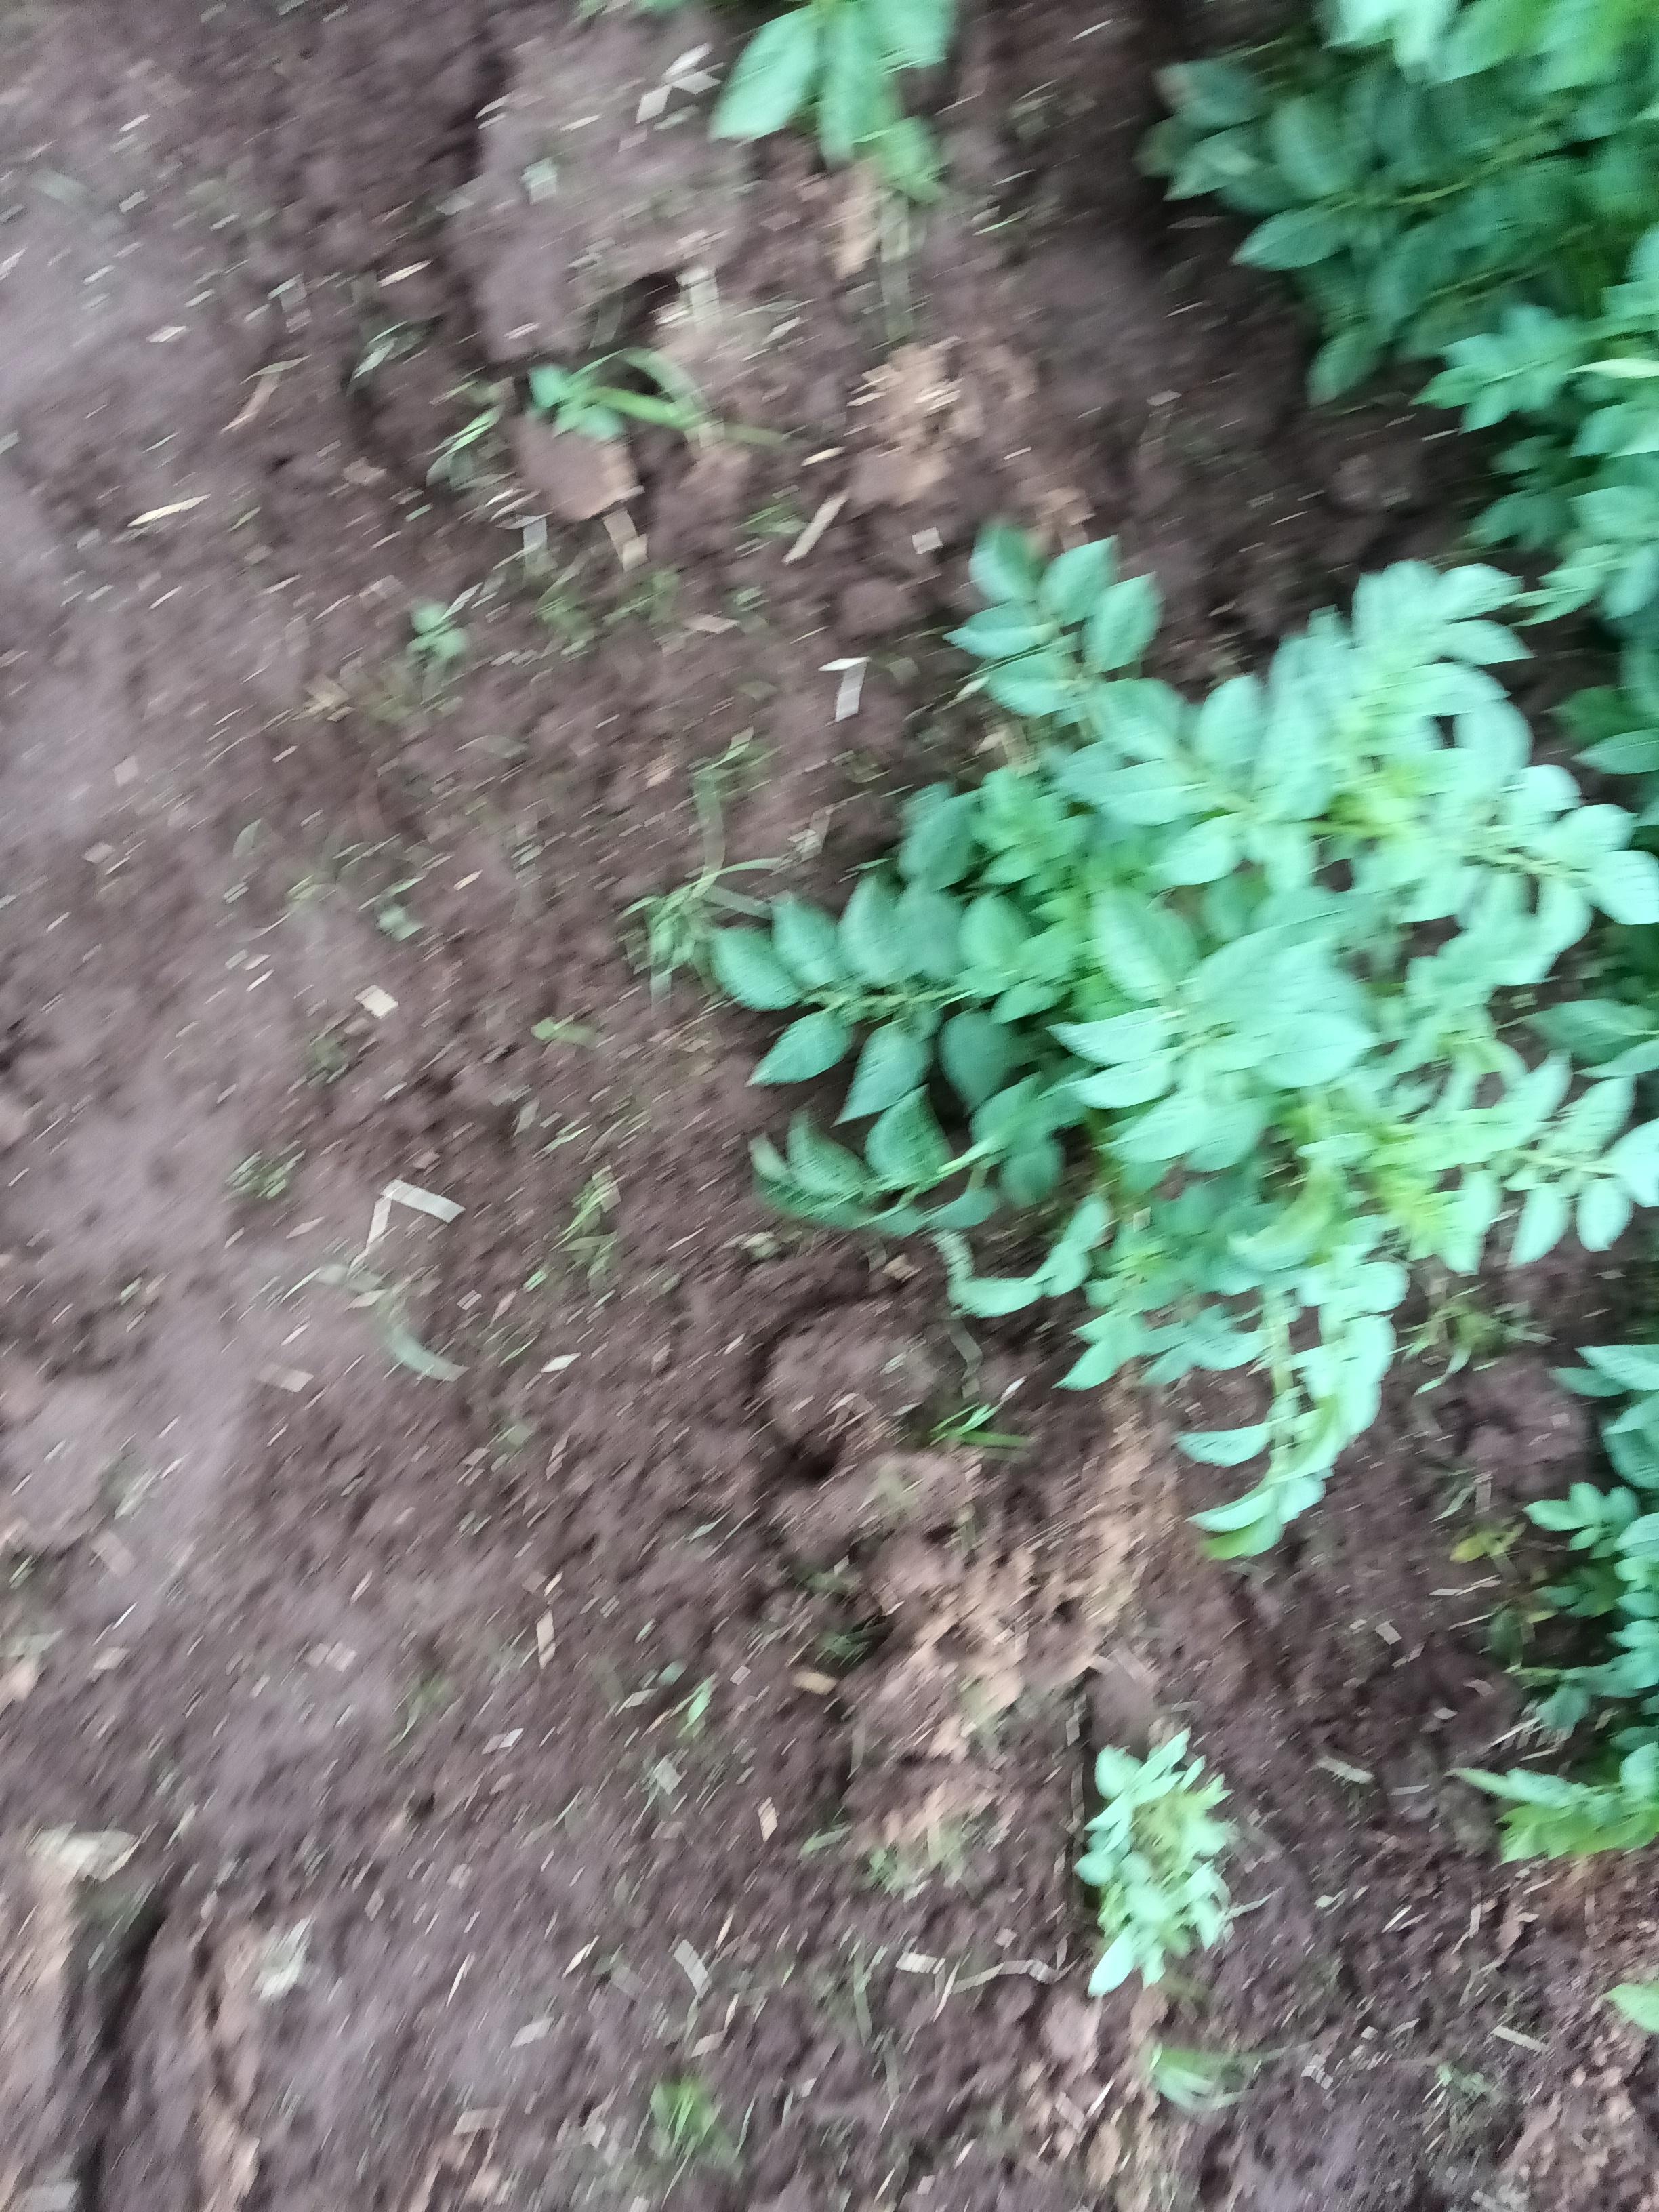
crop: potato
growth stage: vegetative
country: Kenya
